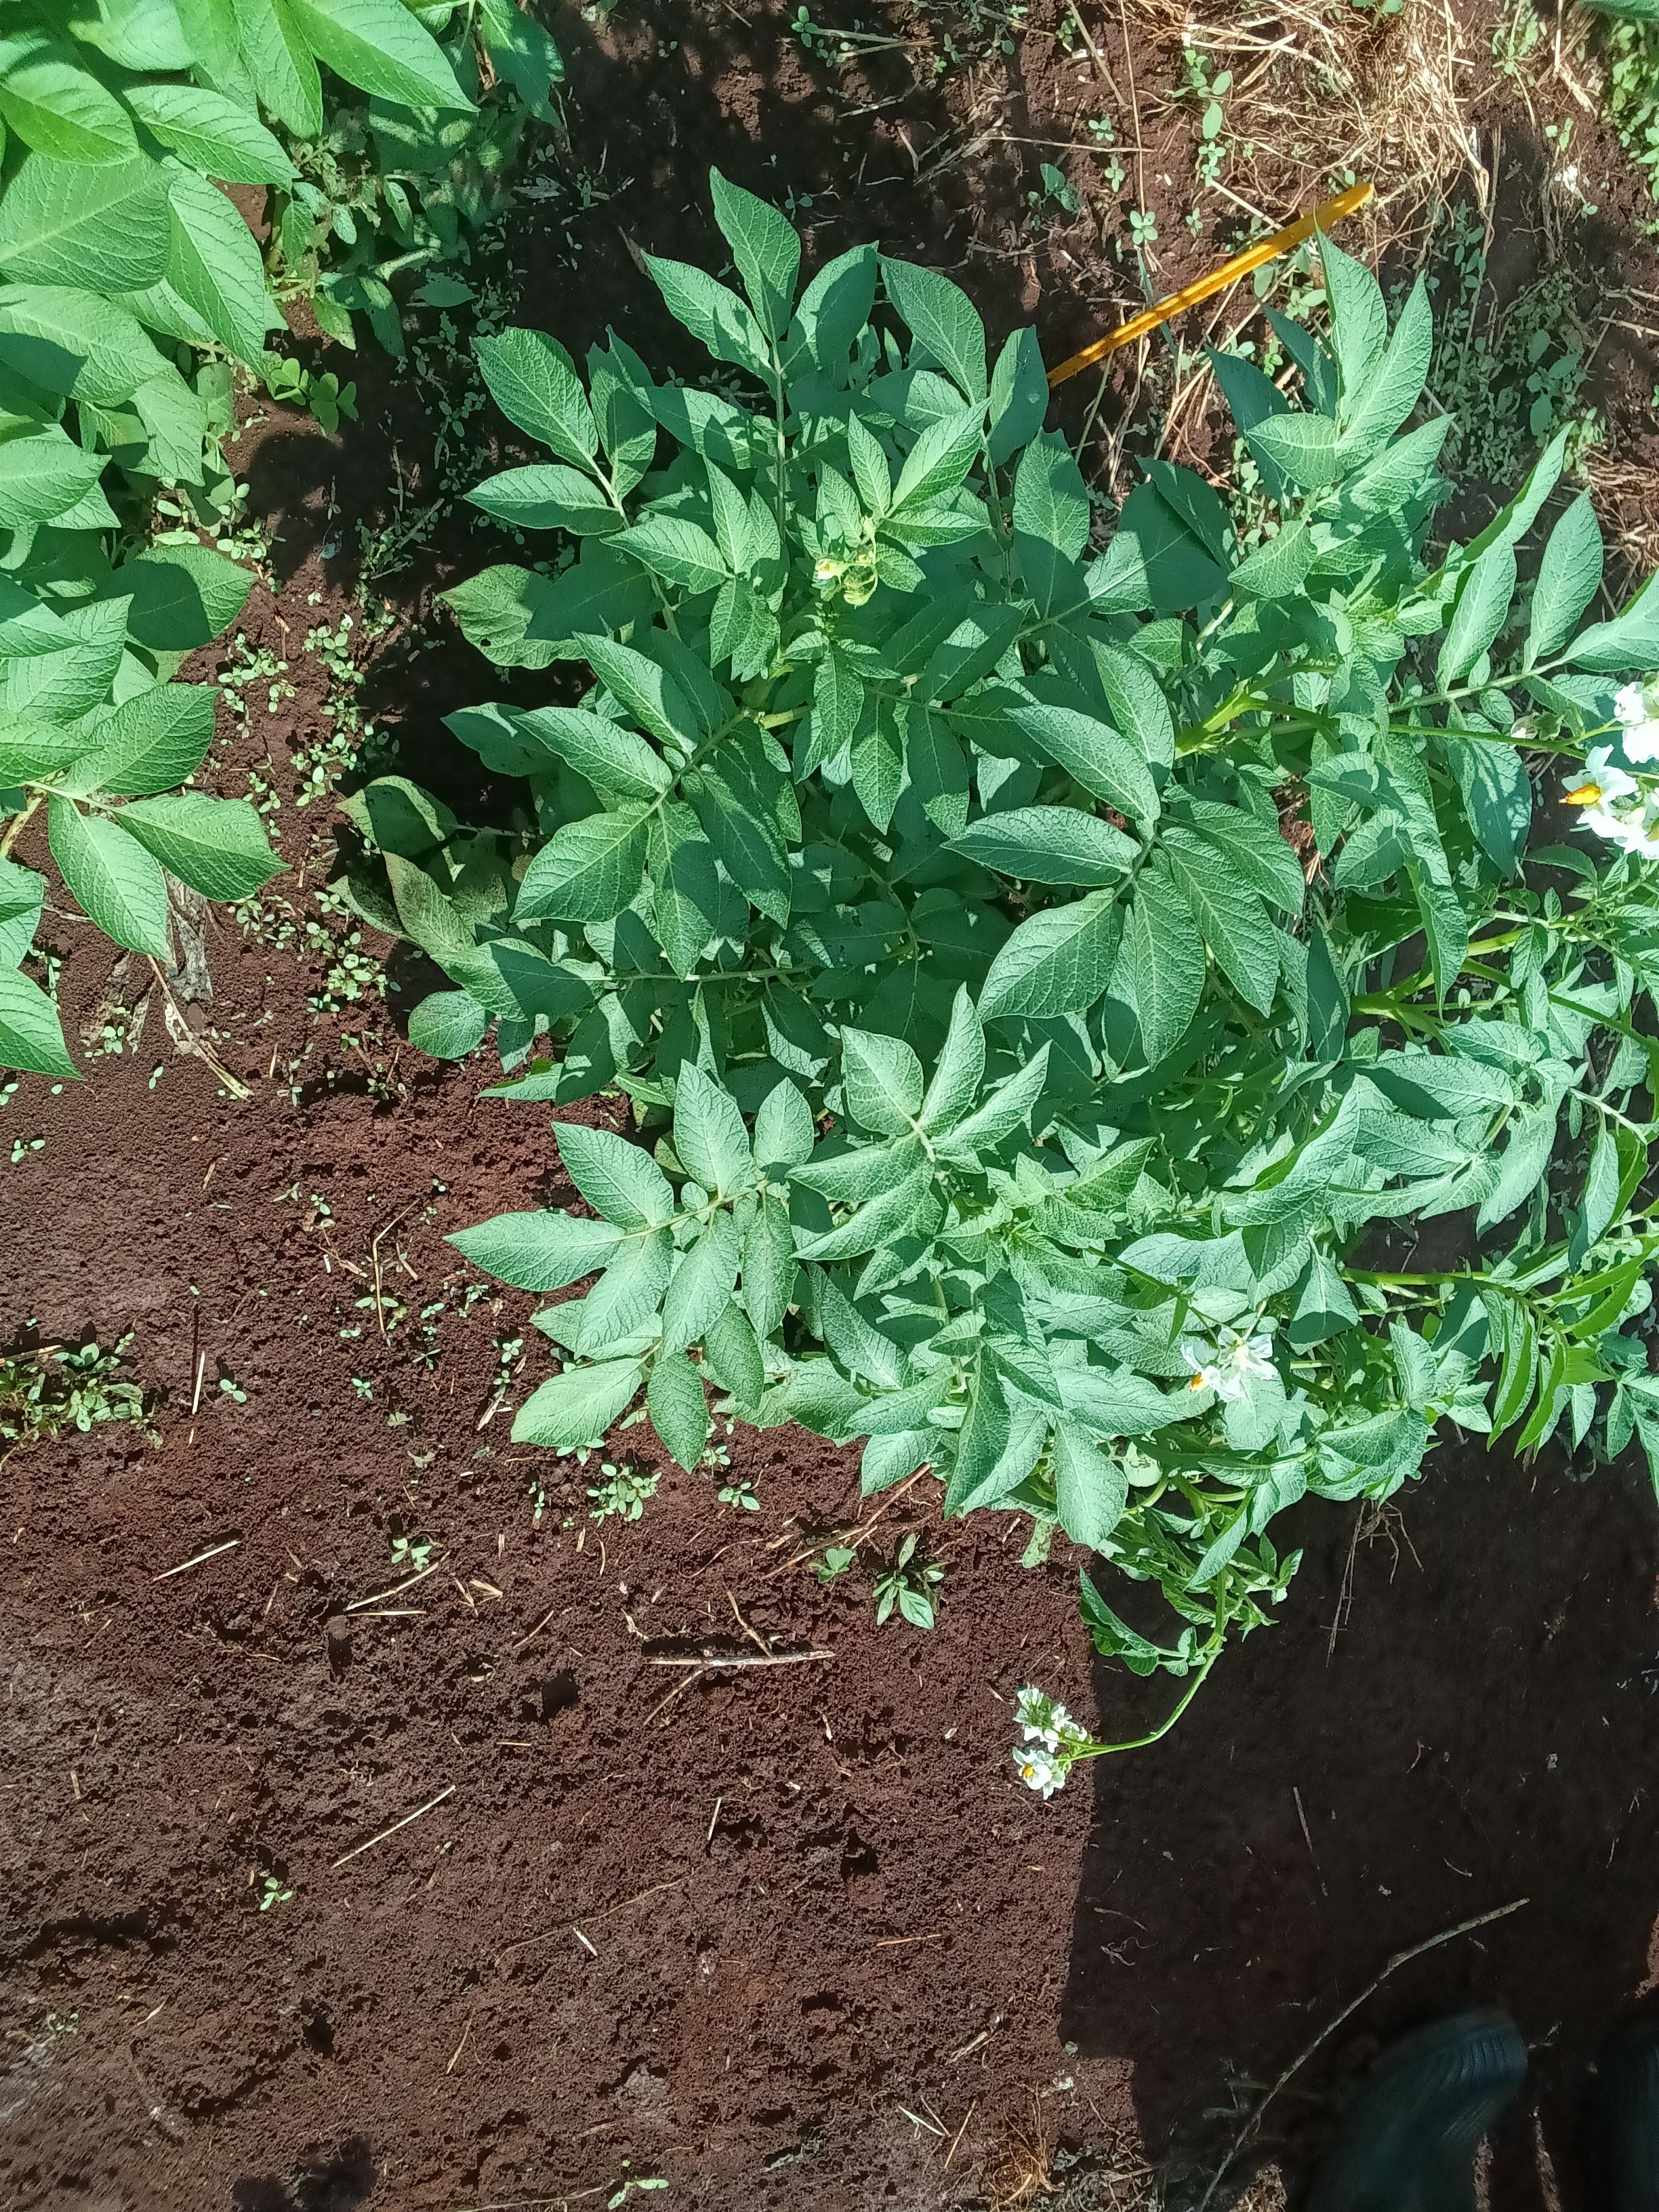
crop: potato
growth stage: flowering
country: Kenya
